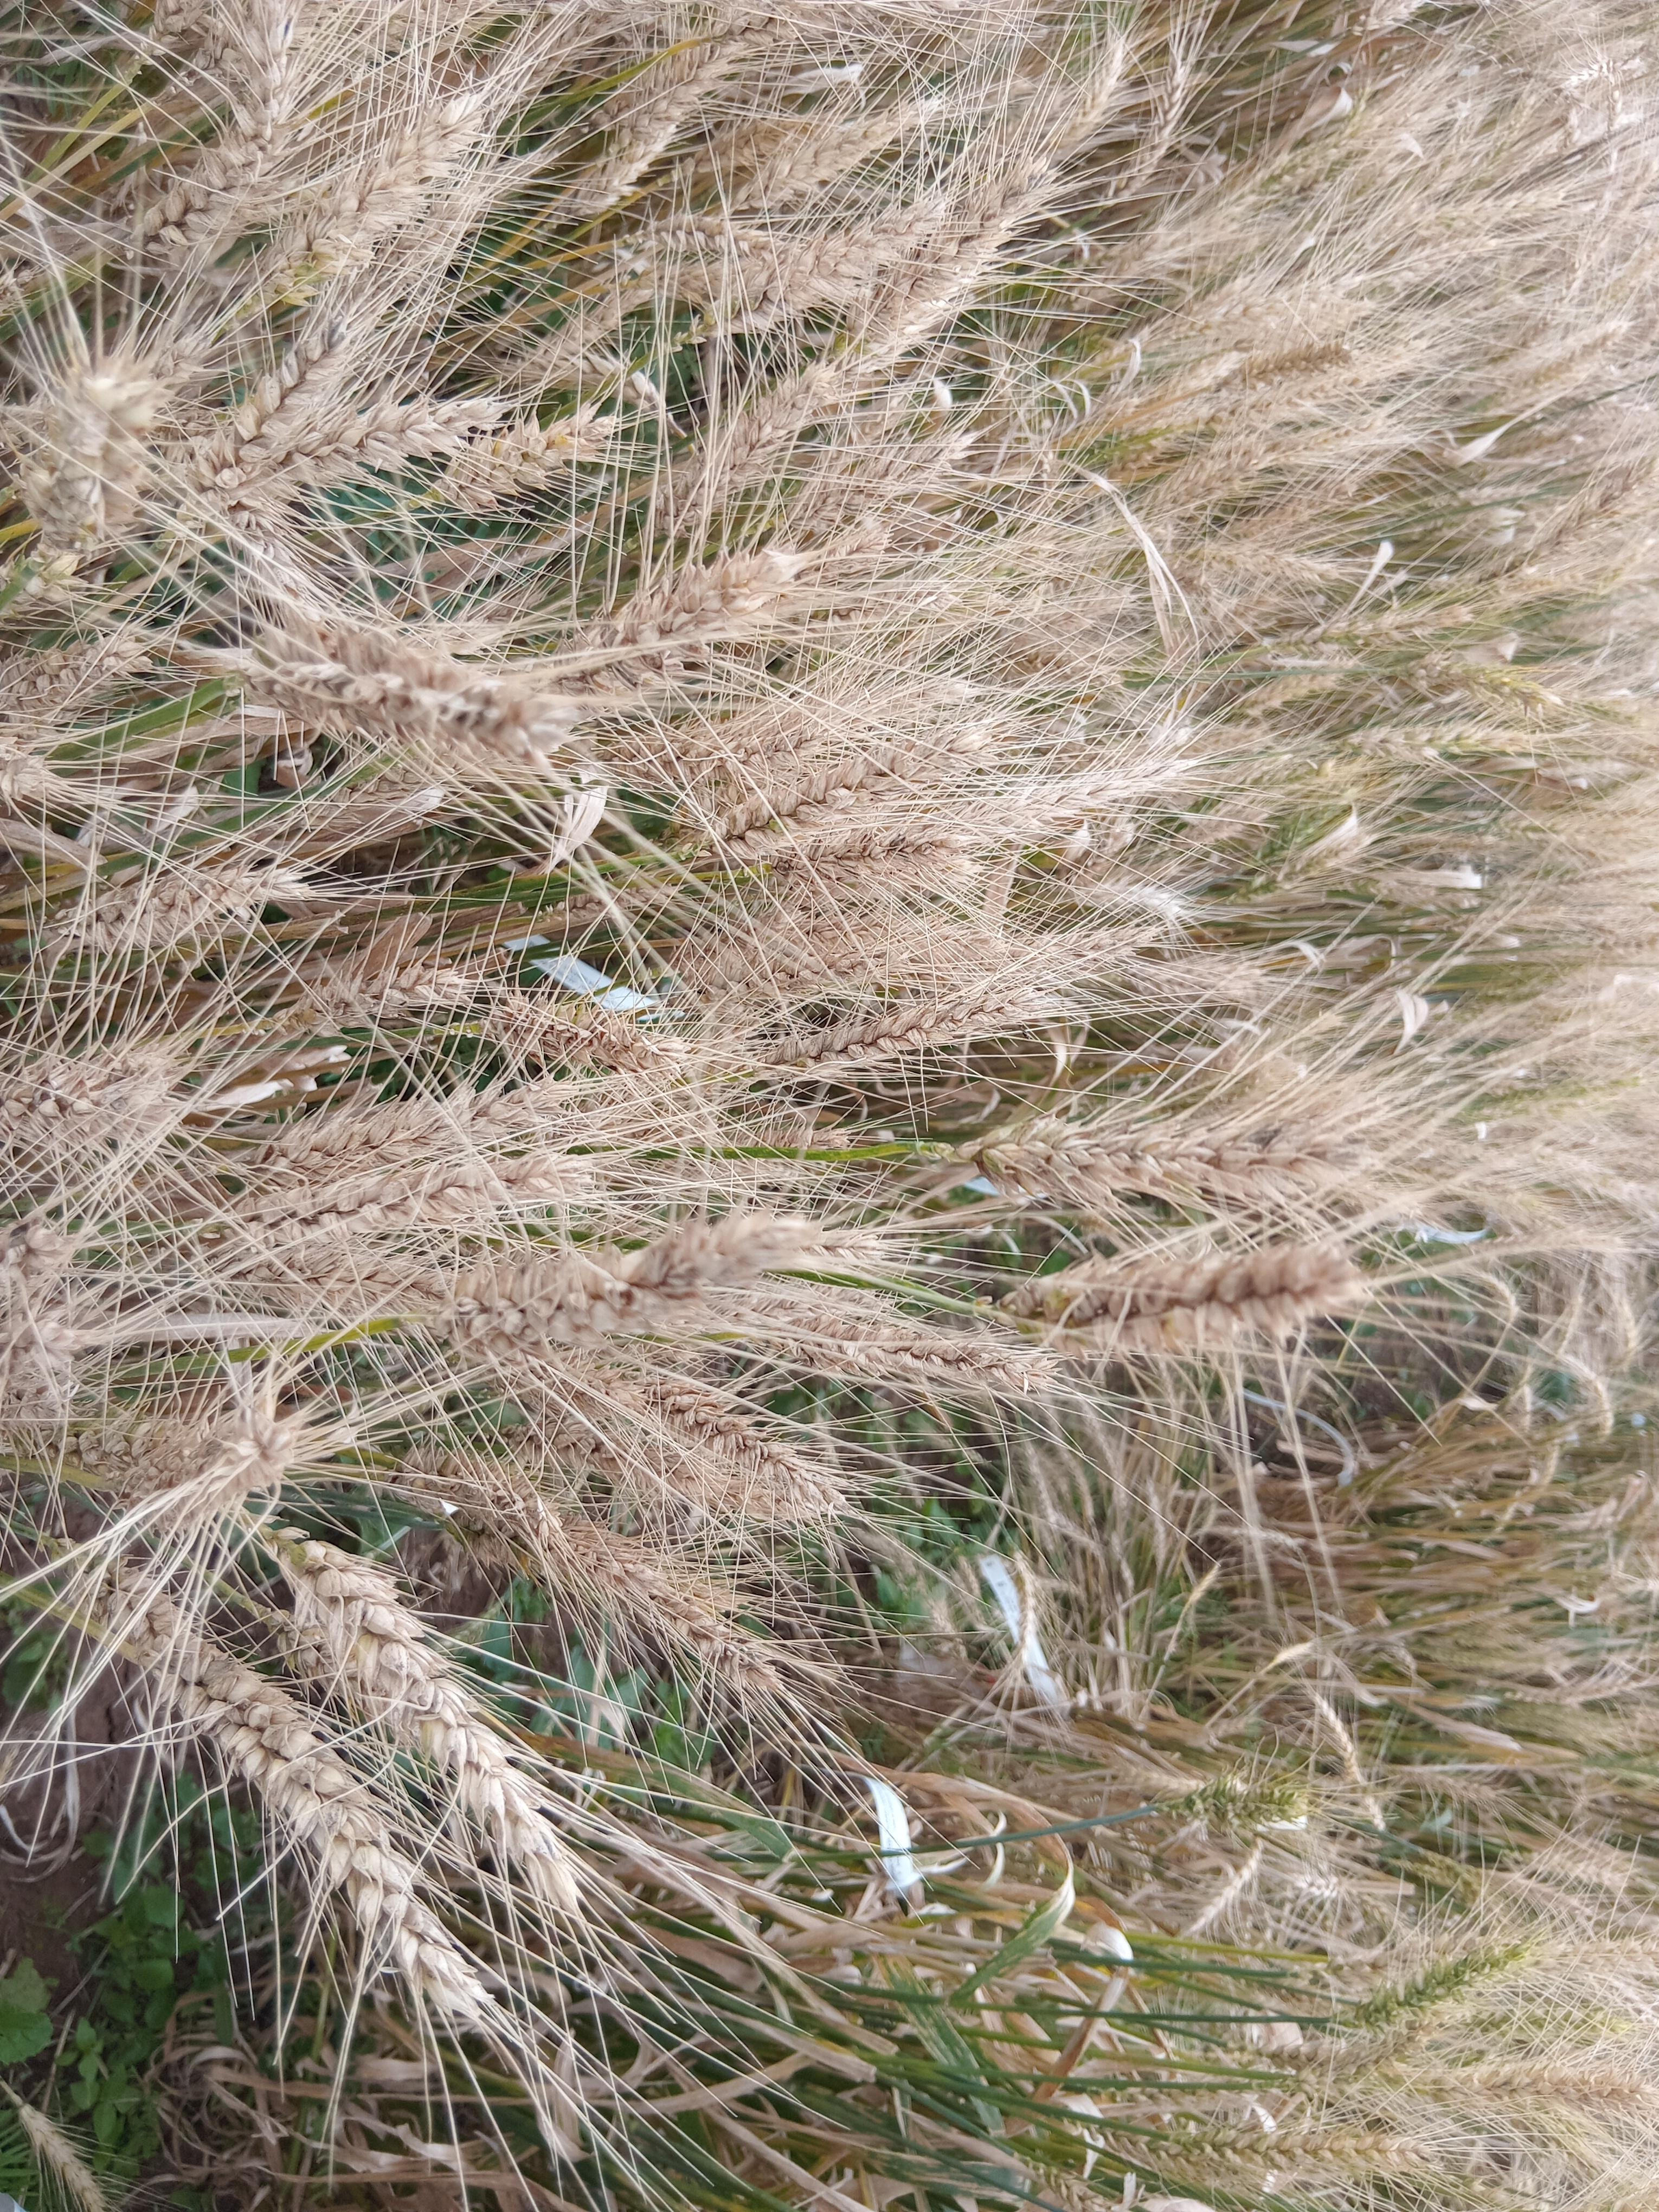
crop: wheat
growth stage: maturity
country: Kenya
